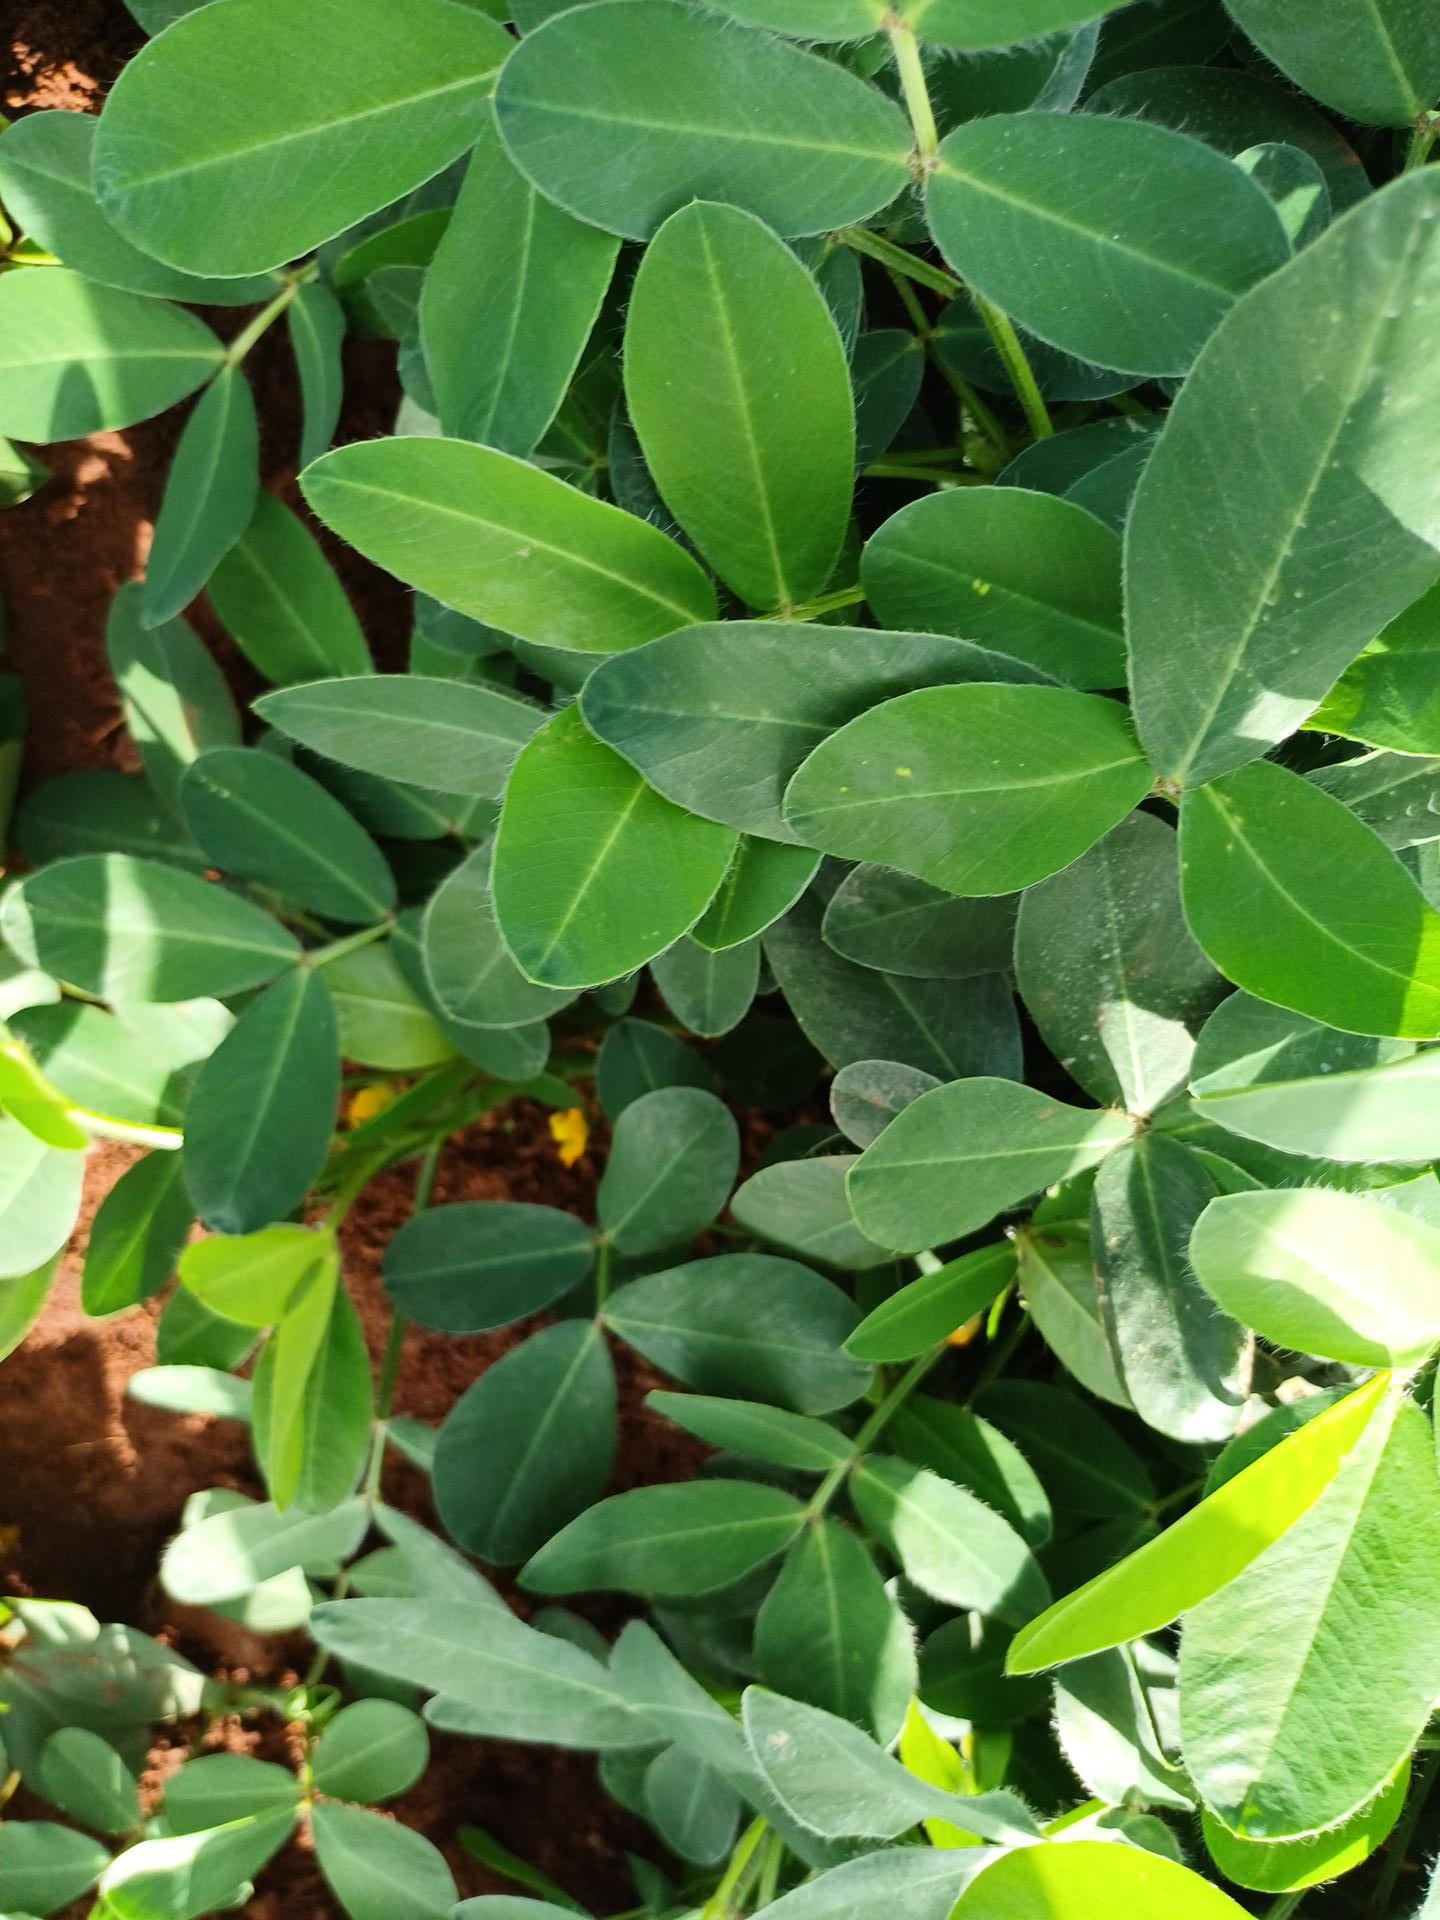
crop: groundnut
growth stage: flowering
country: Kenya
